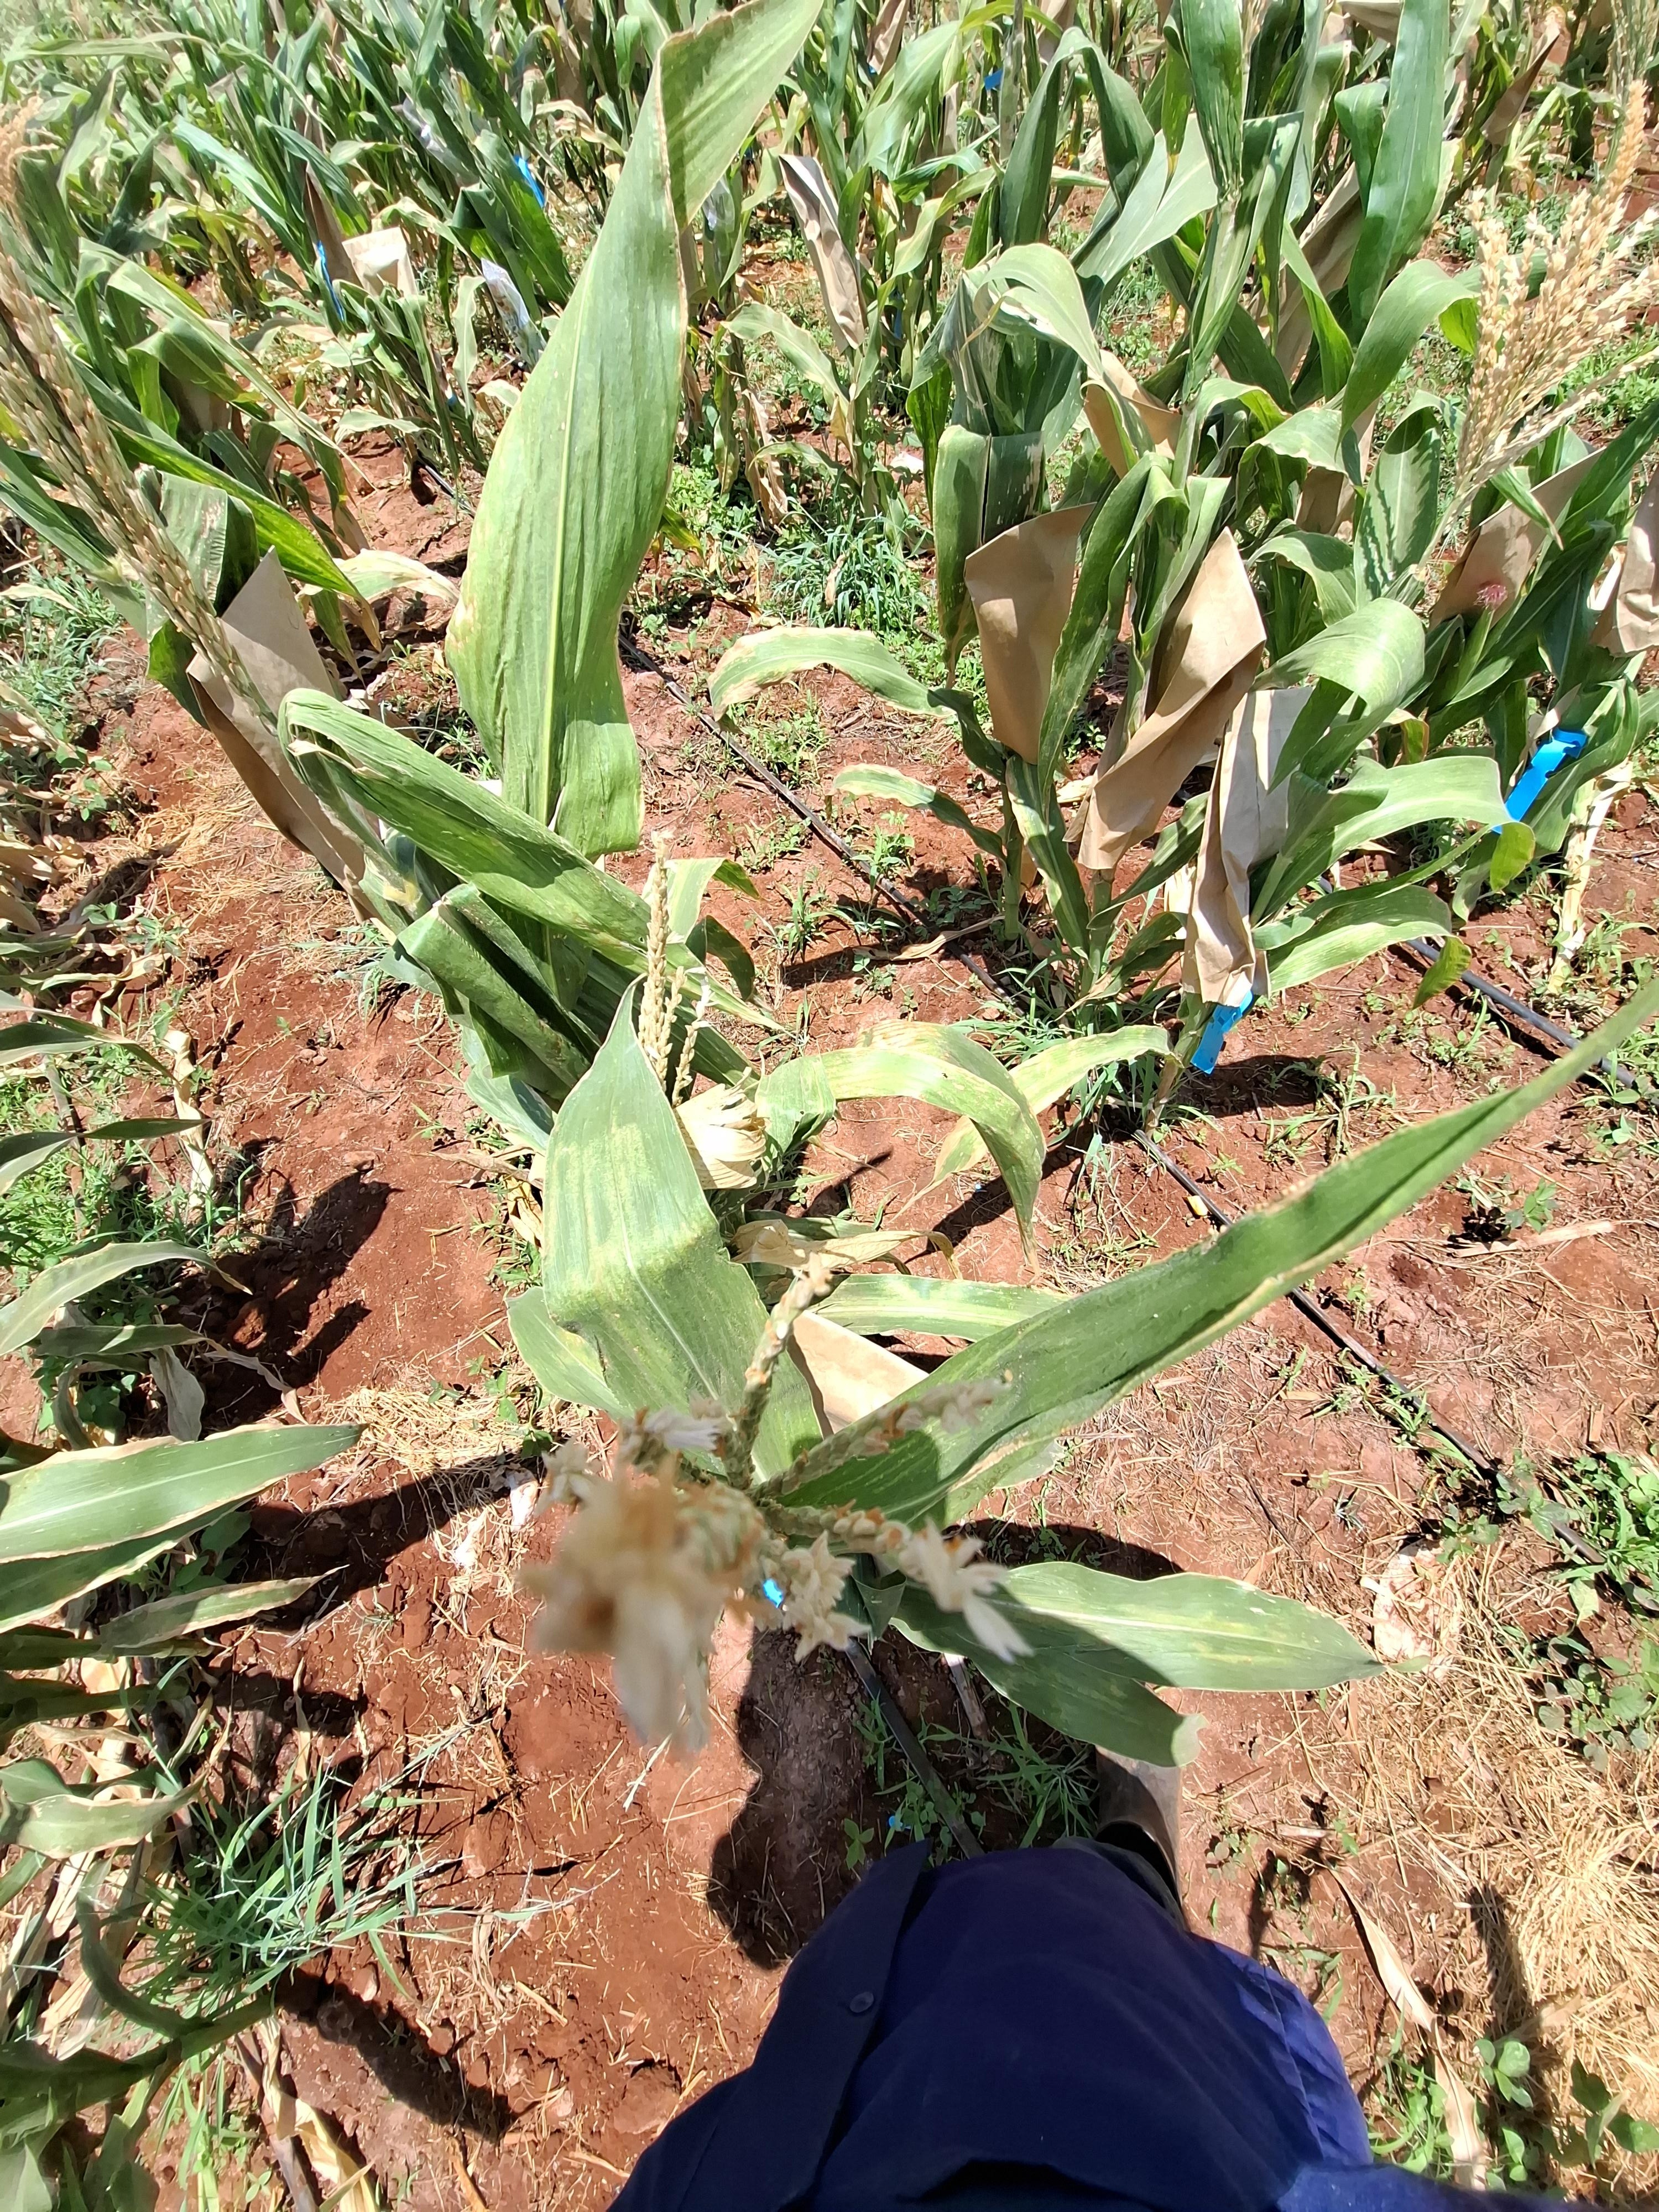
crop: maize
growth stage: flowering
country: Kenya
